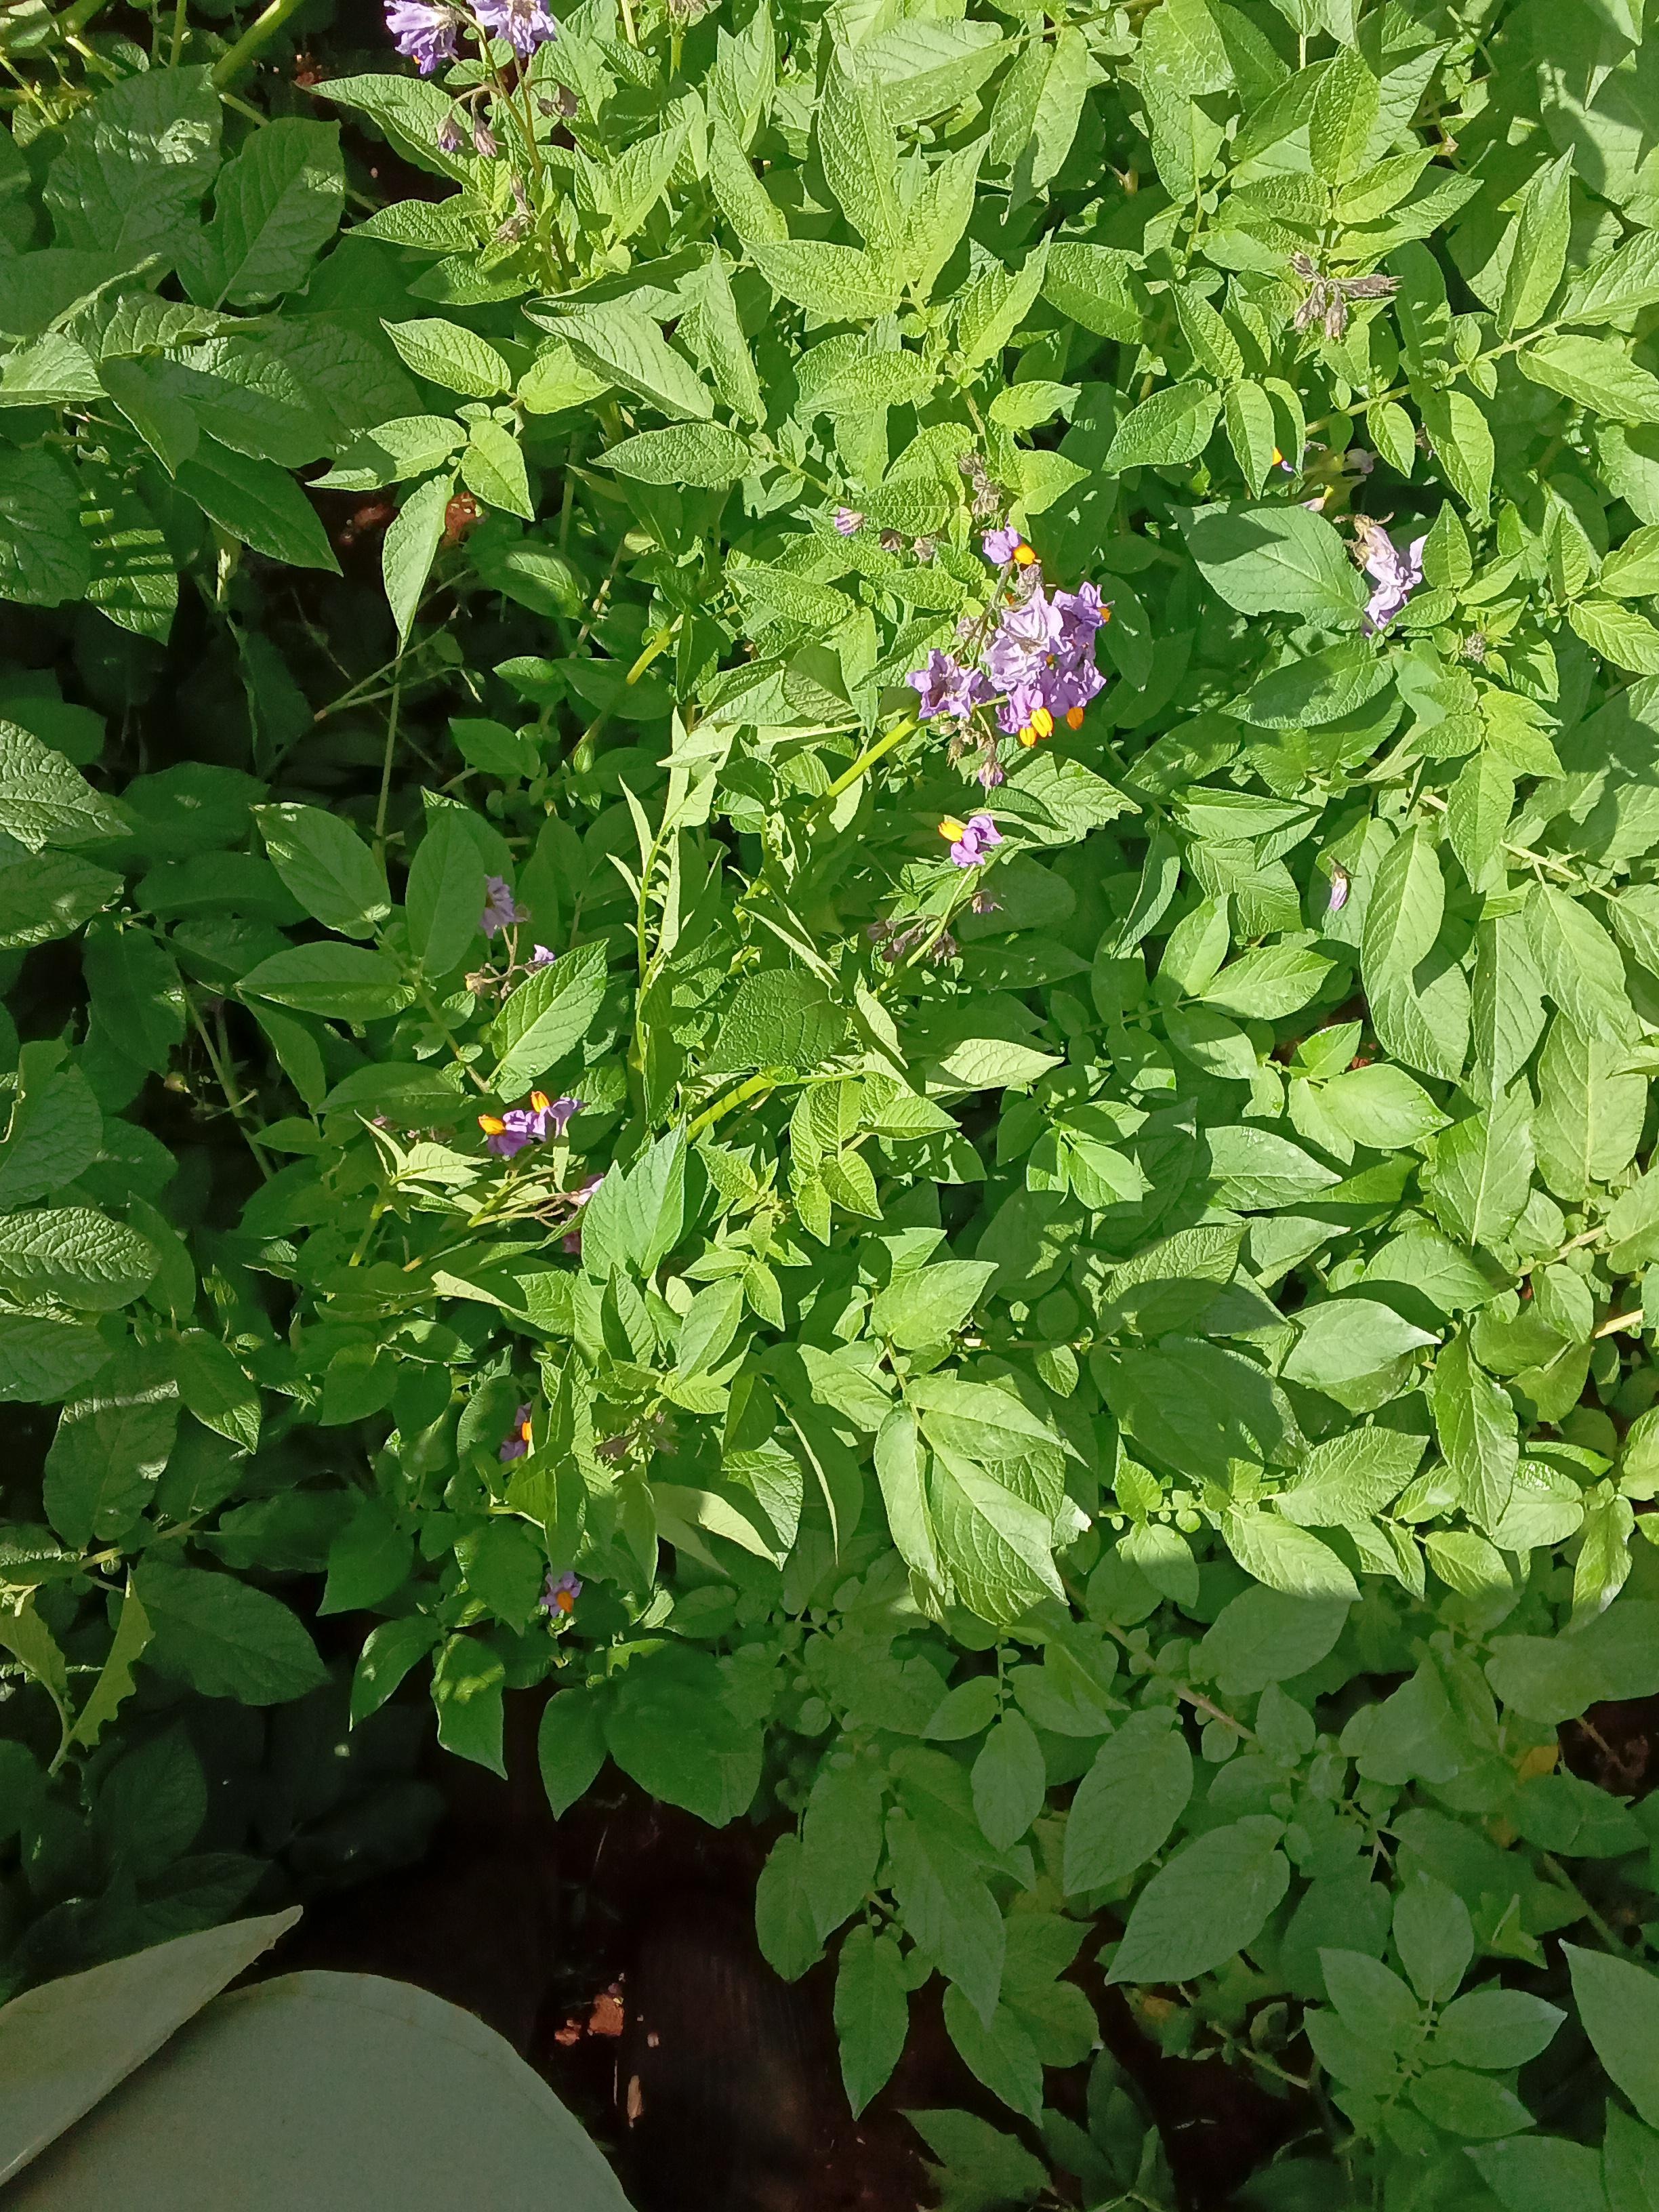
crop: potato
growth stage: flowering
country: Kenya
